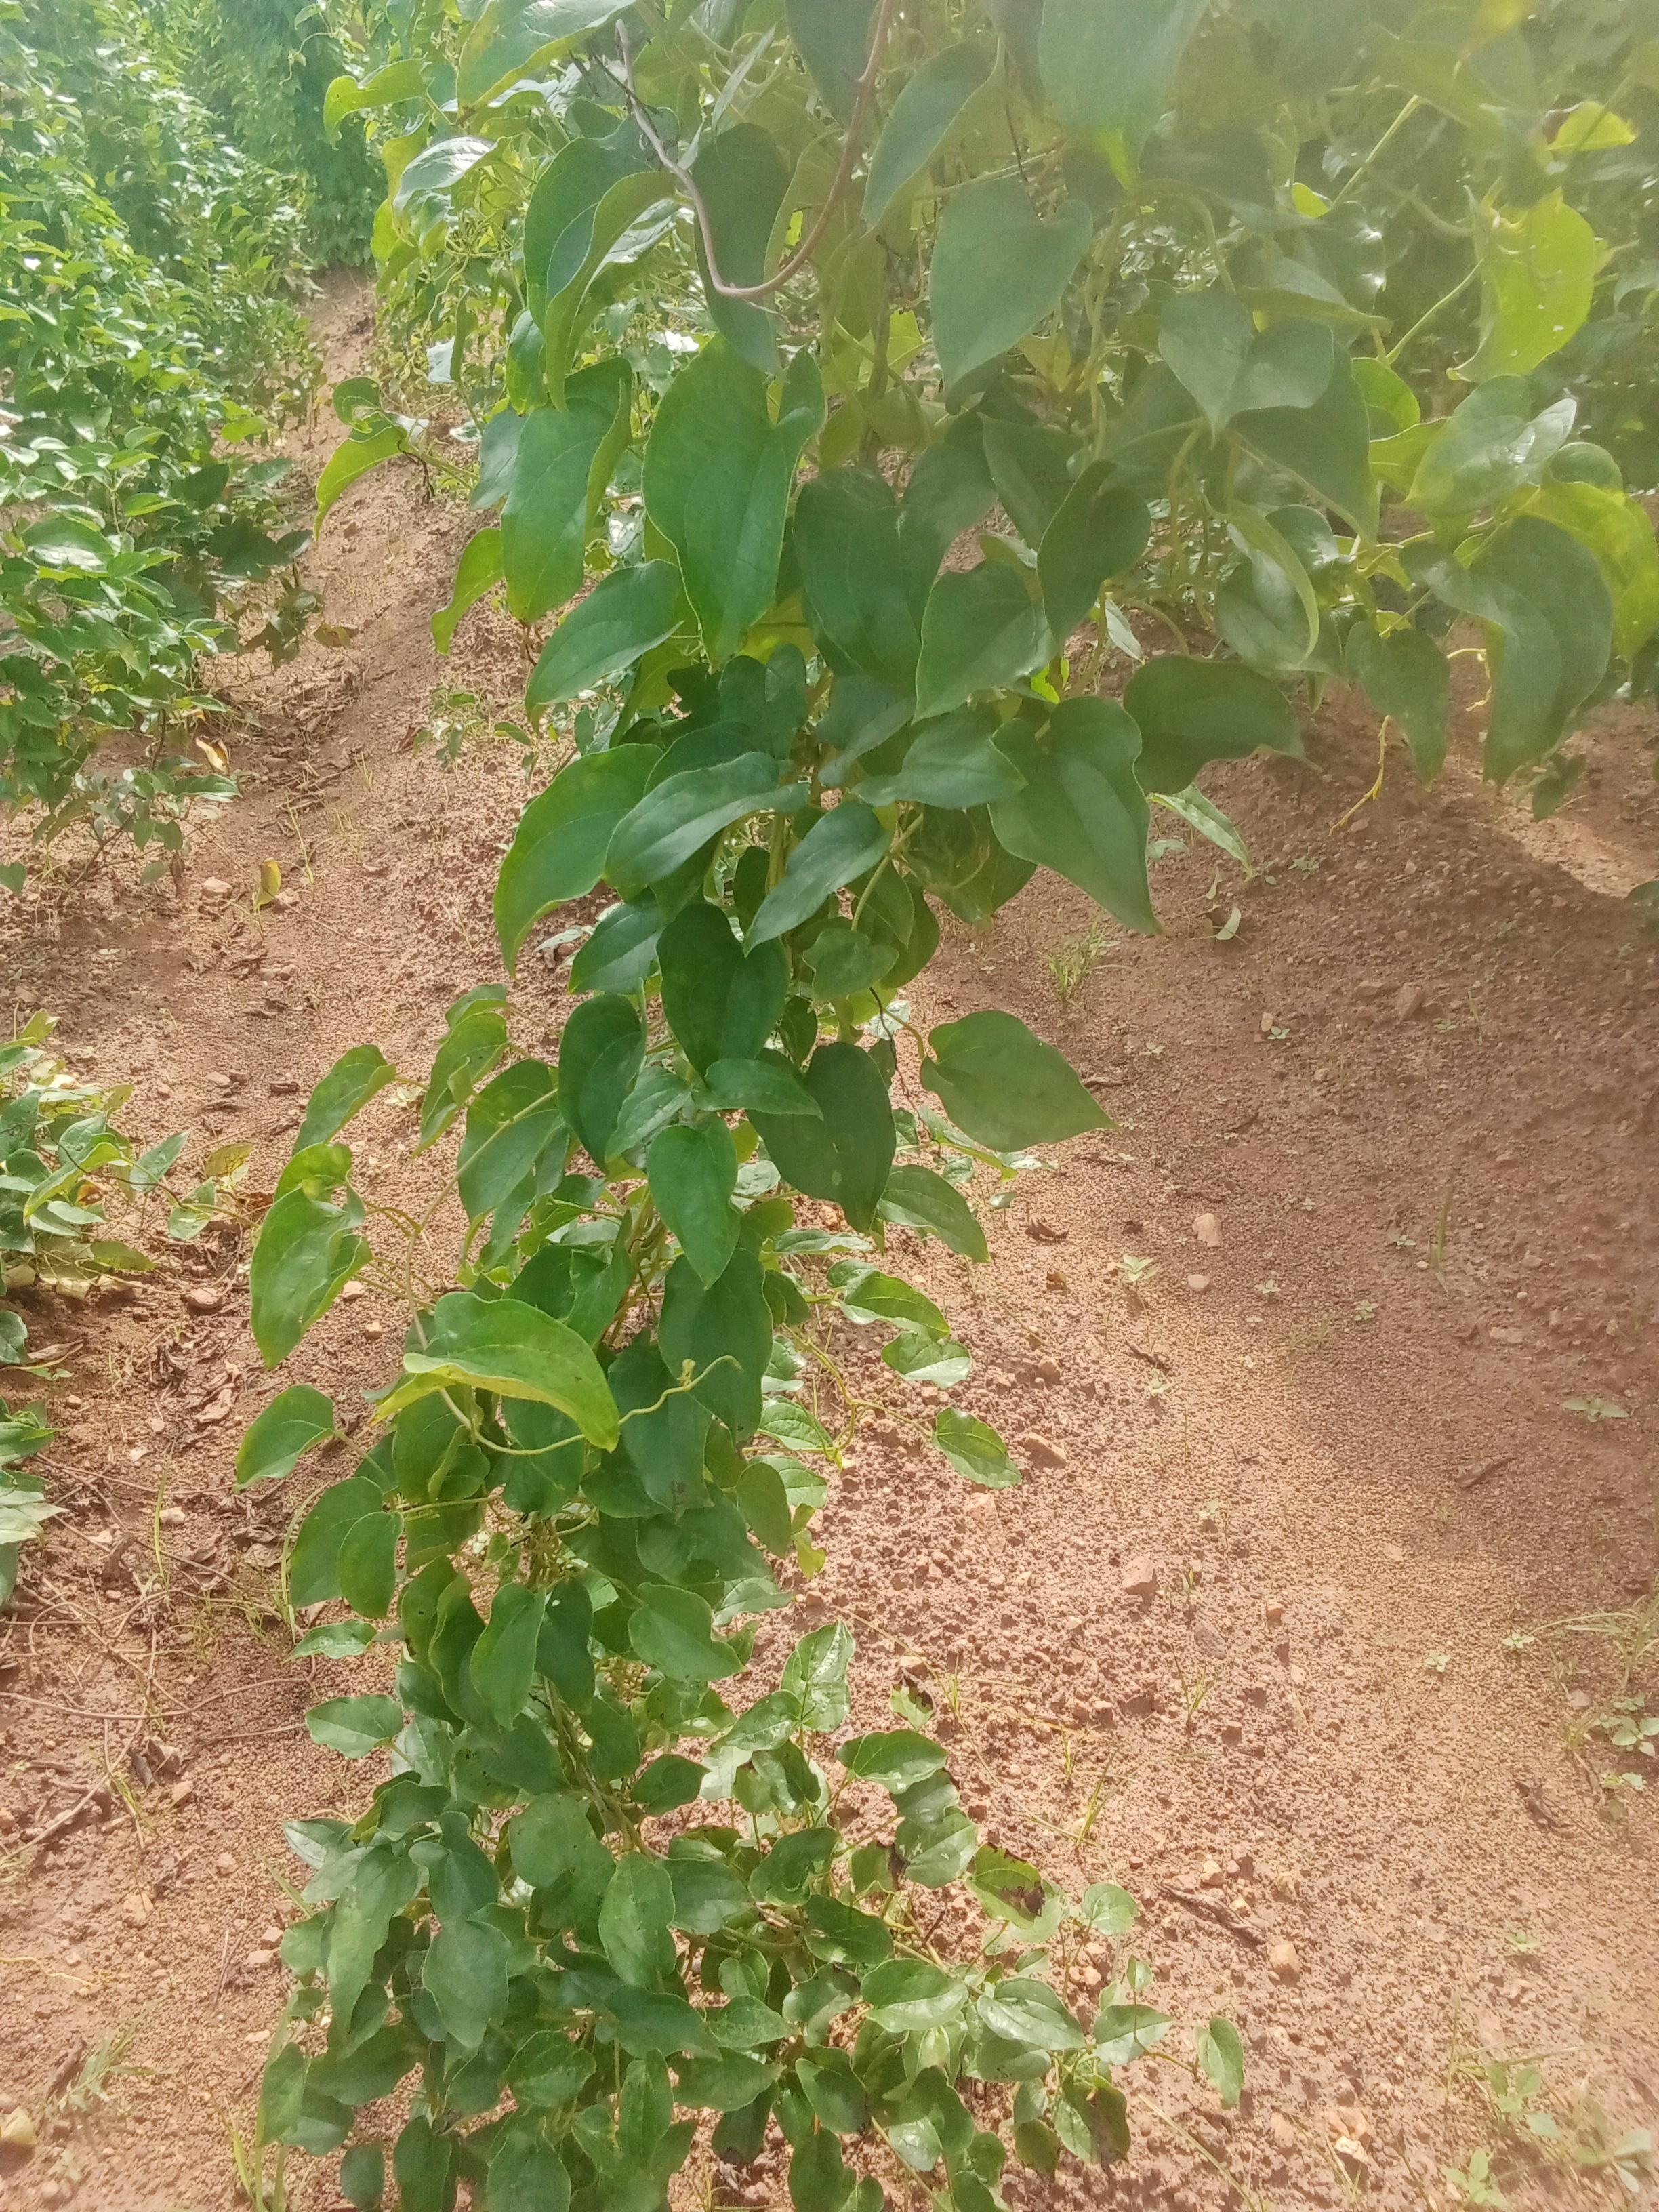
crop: yam
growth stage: vegetative
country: Nigeria
